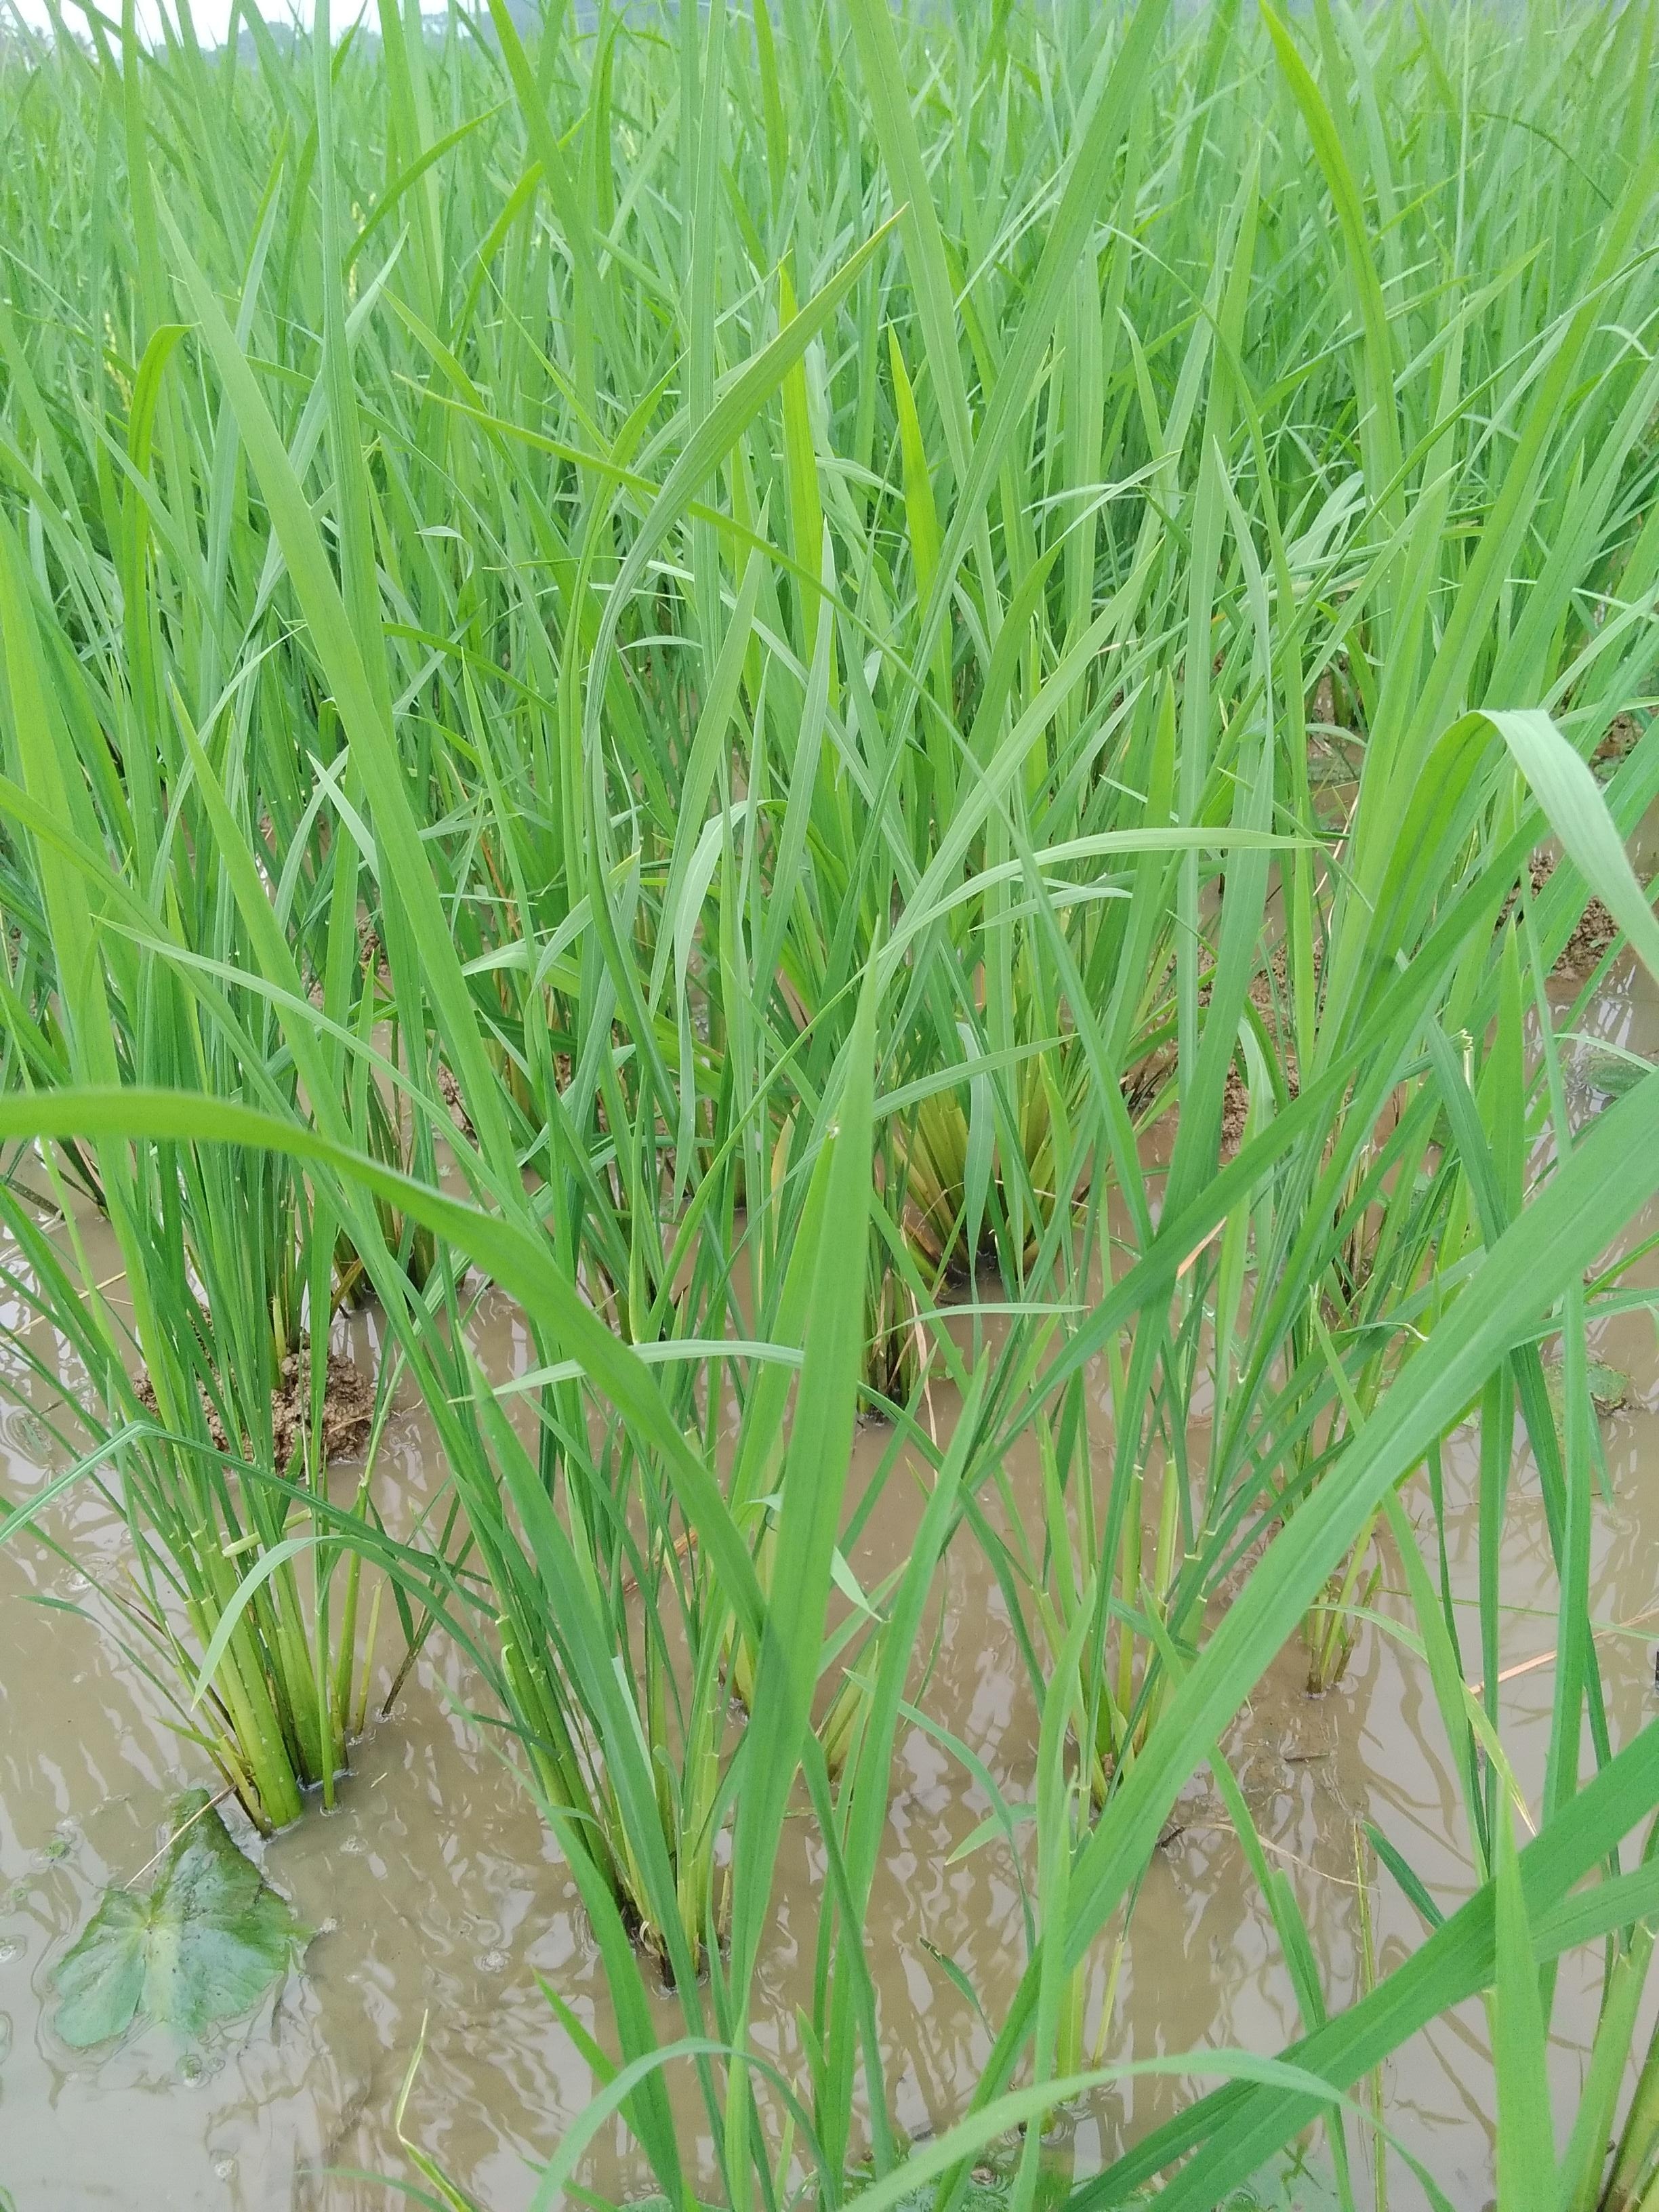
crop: rice
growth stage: vegetative
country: Nigeria
